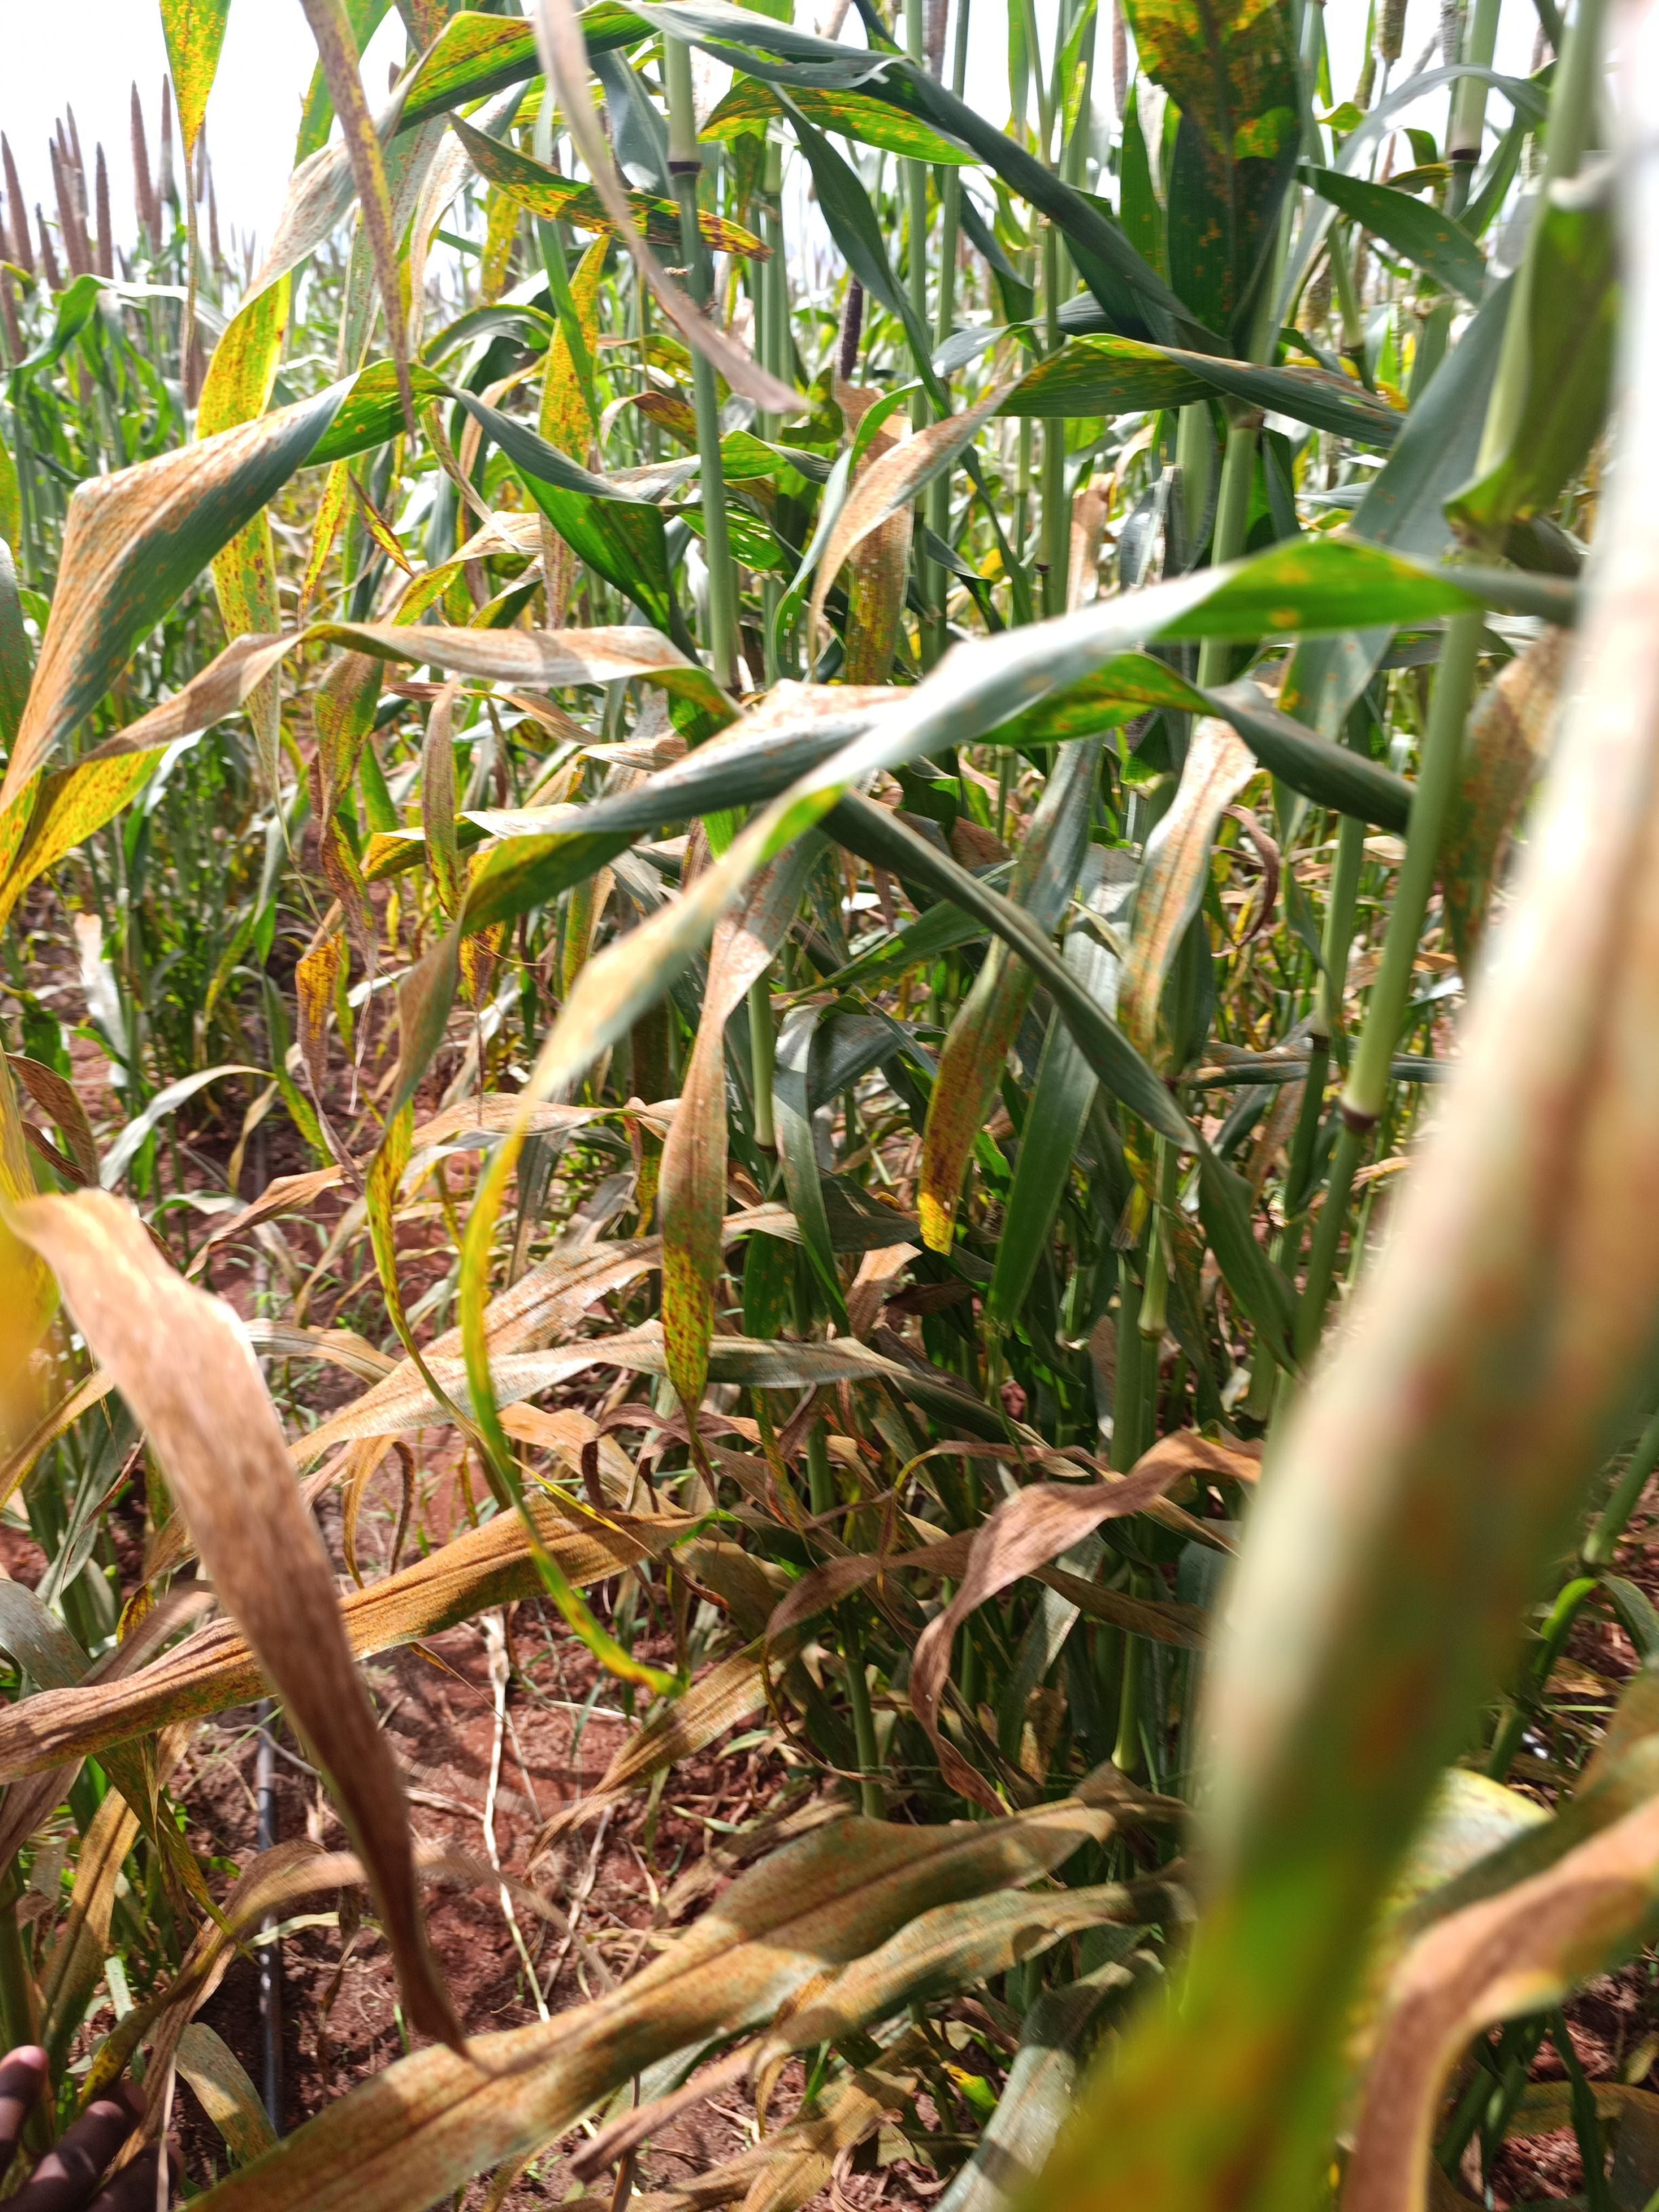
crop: pearl millet
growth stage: filling grain
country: Kenya
